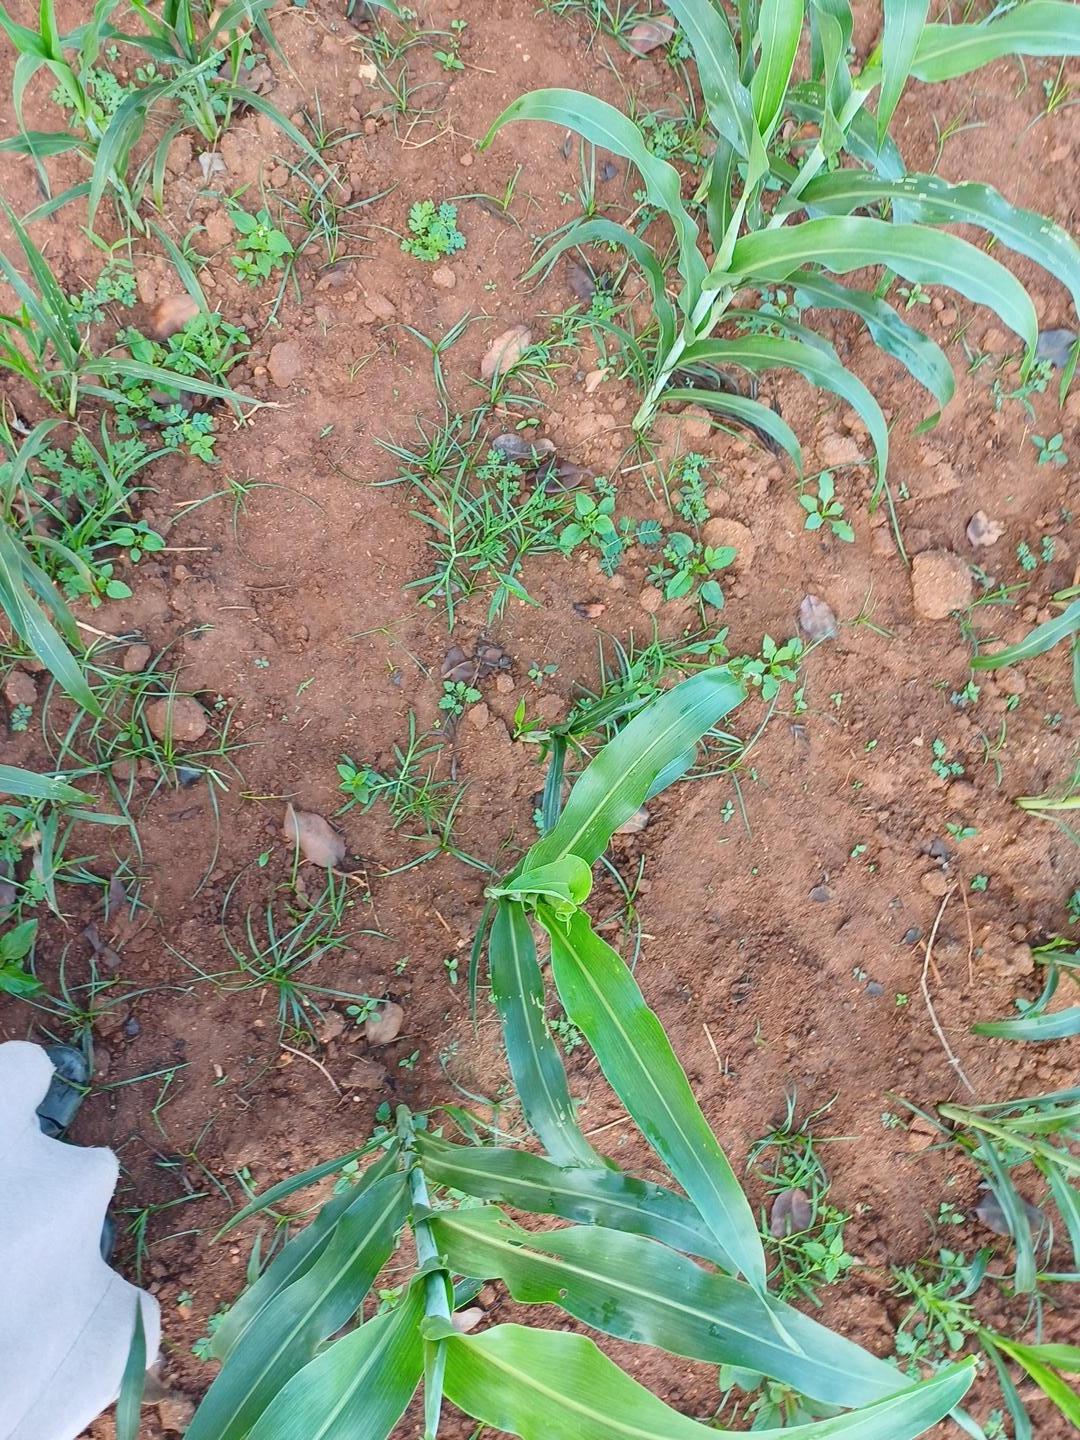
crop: sorghum
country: Kenya
